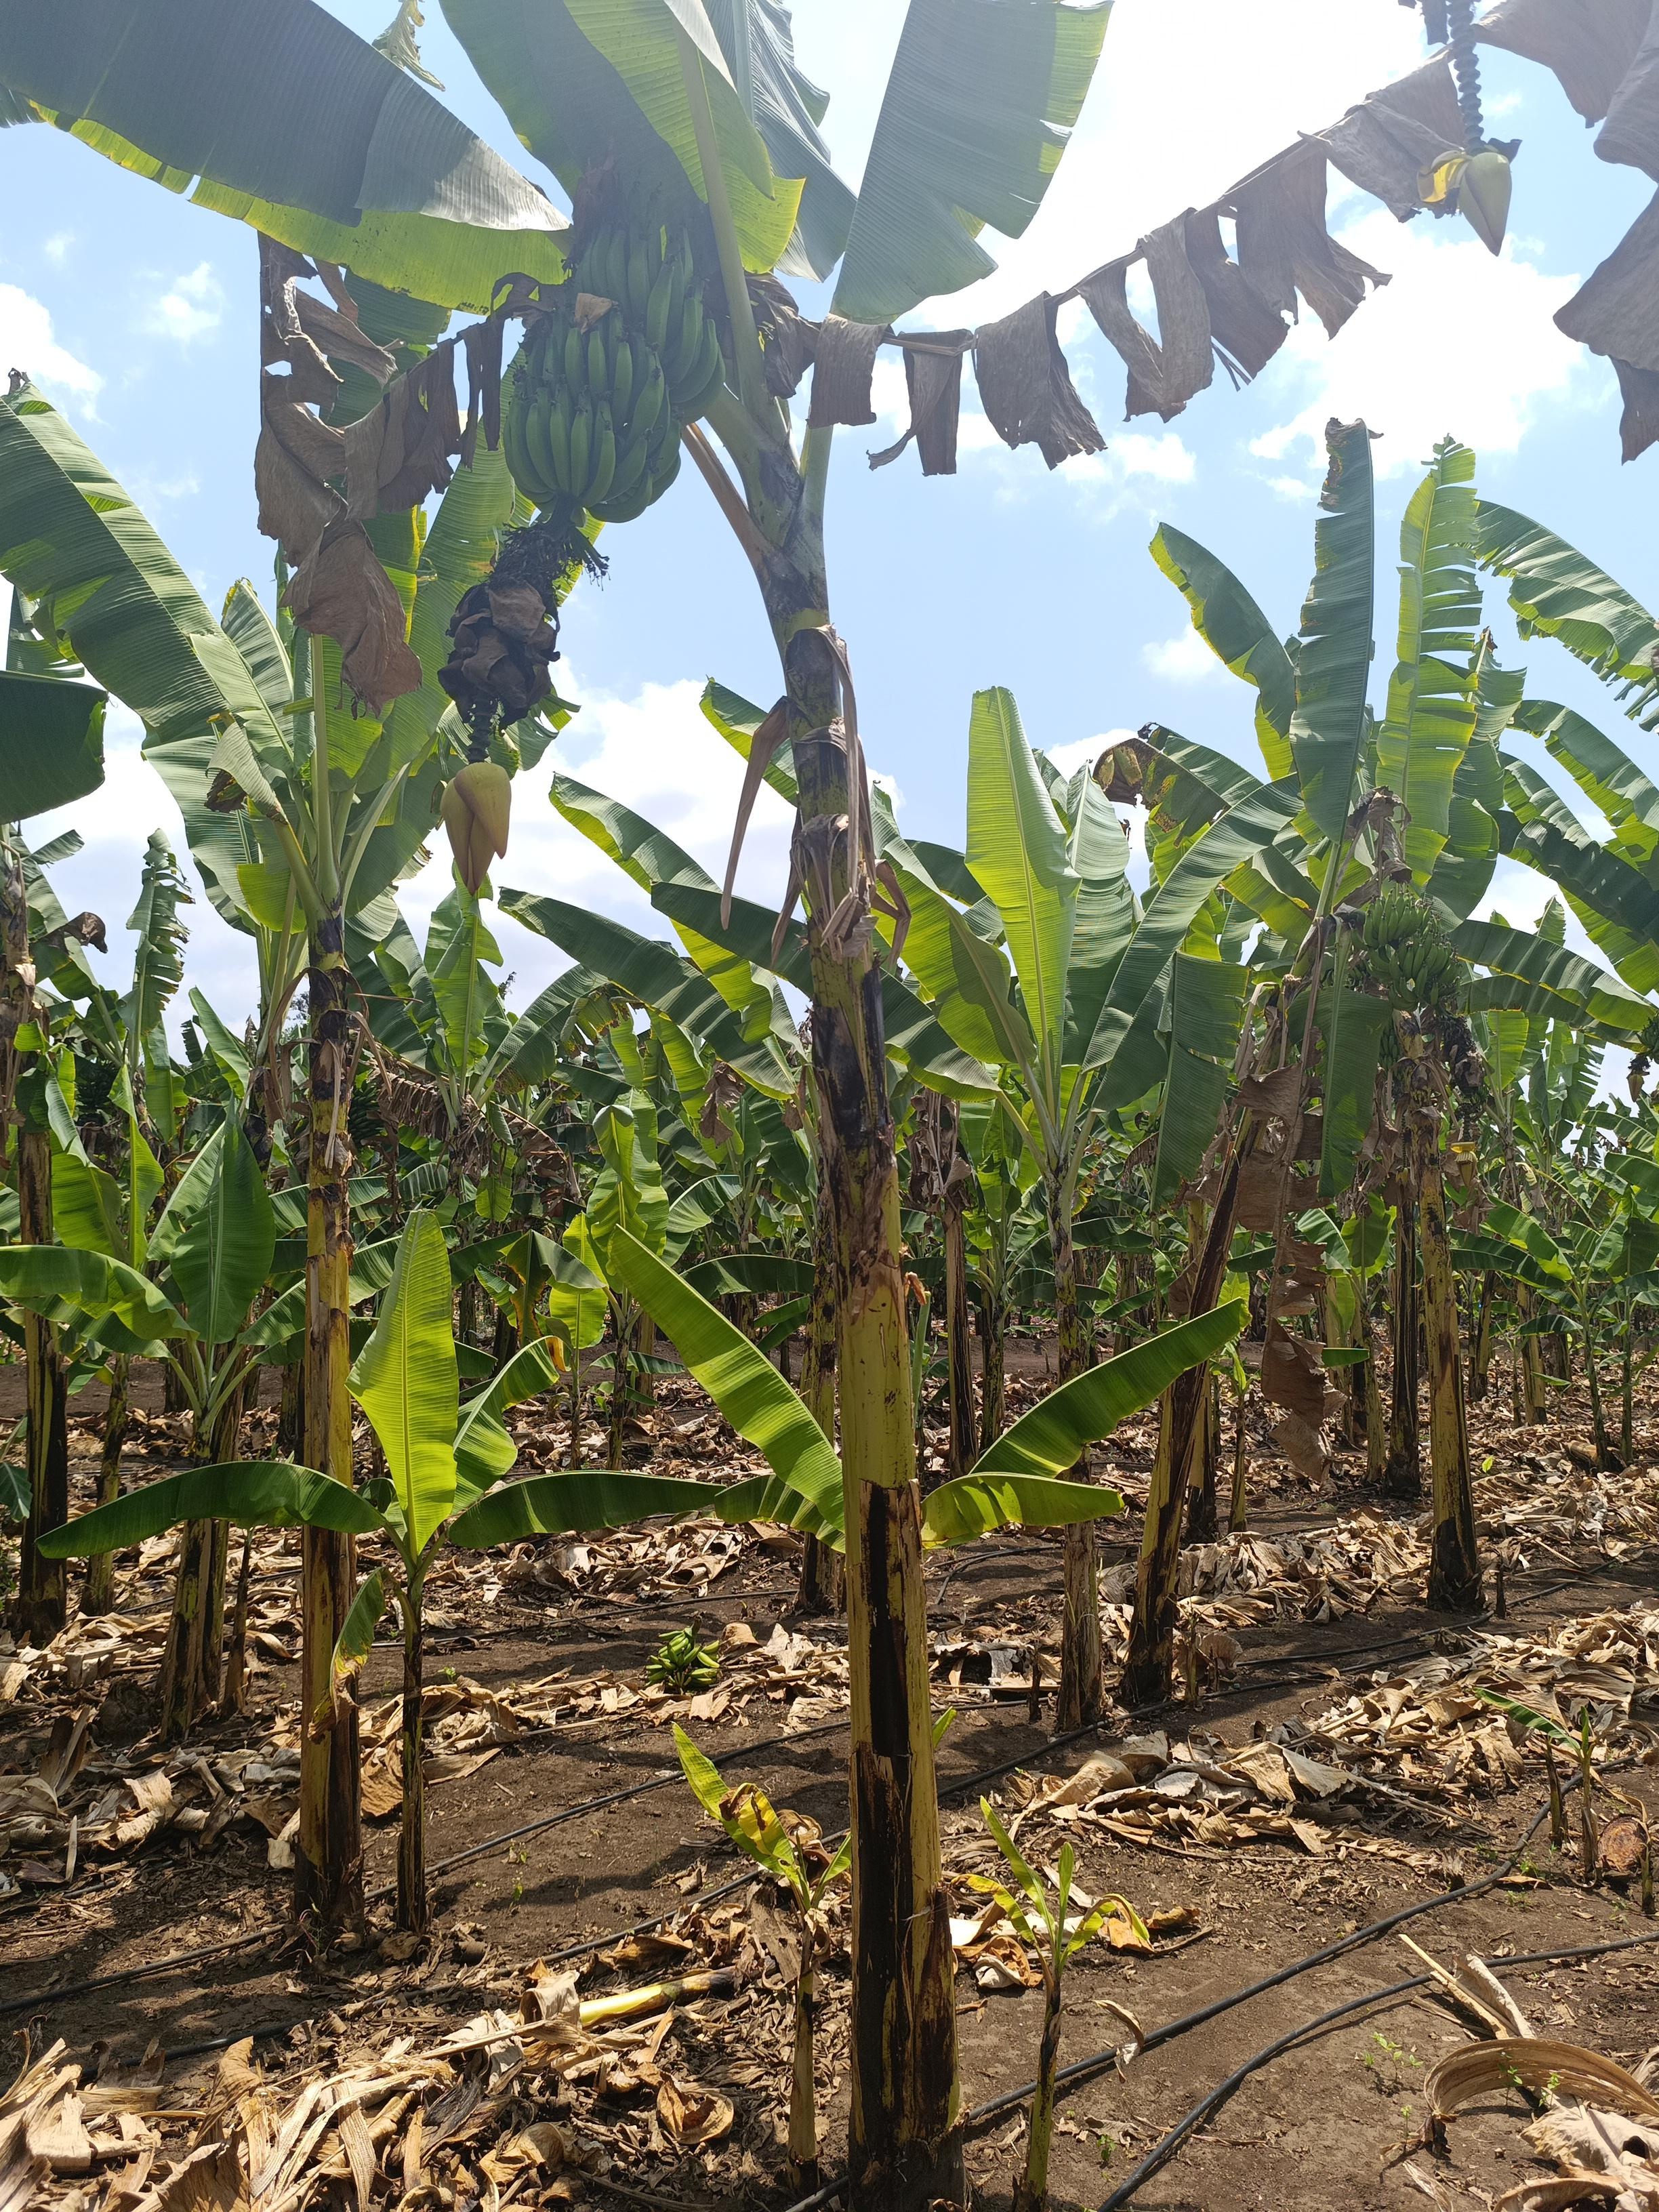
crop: banana
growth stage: development fruit
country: Tanzania
